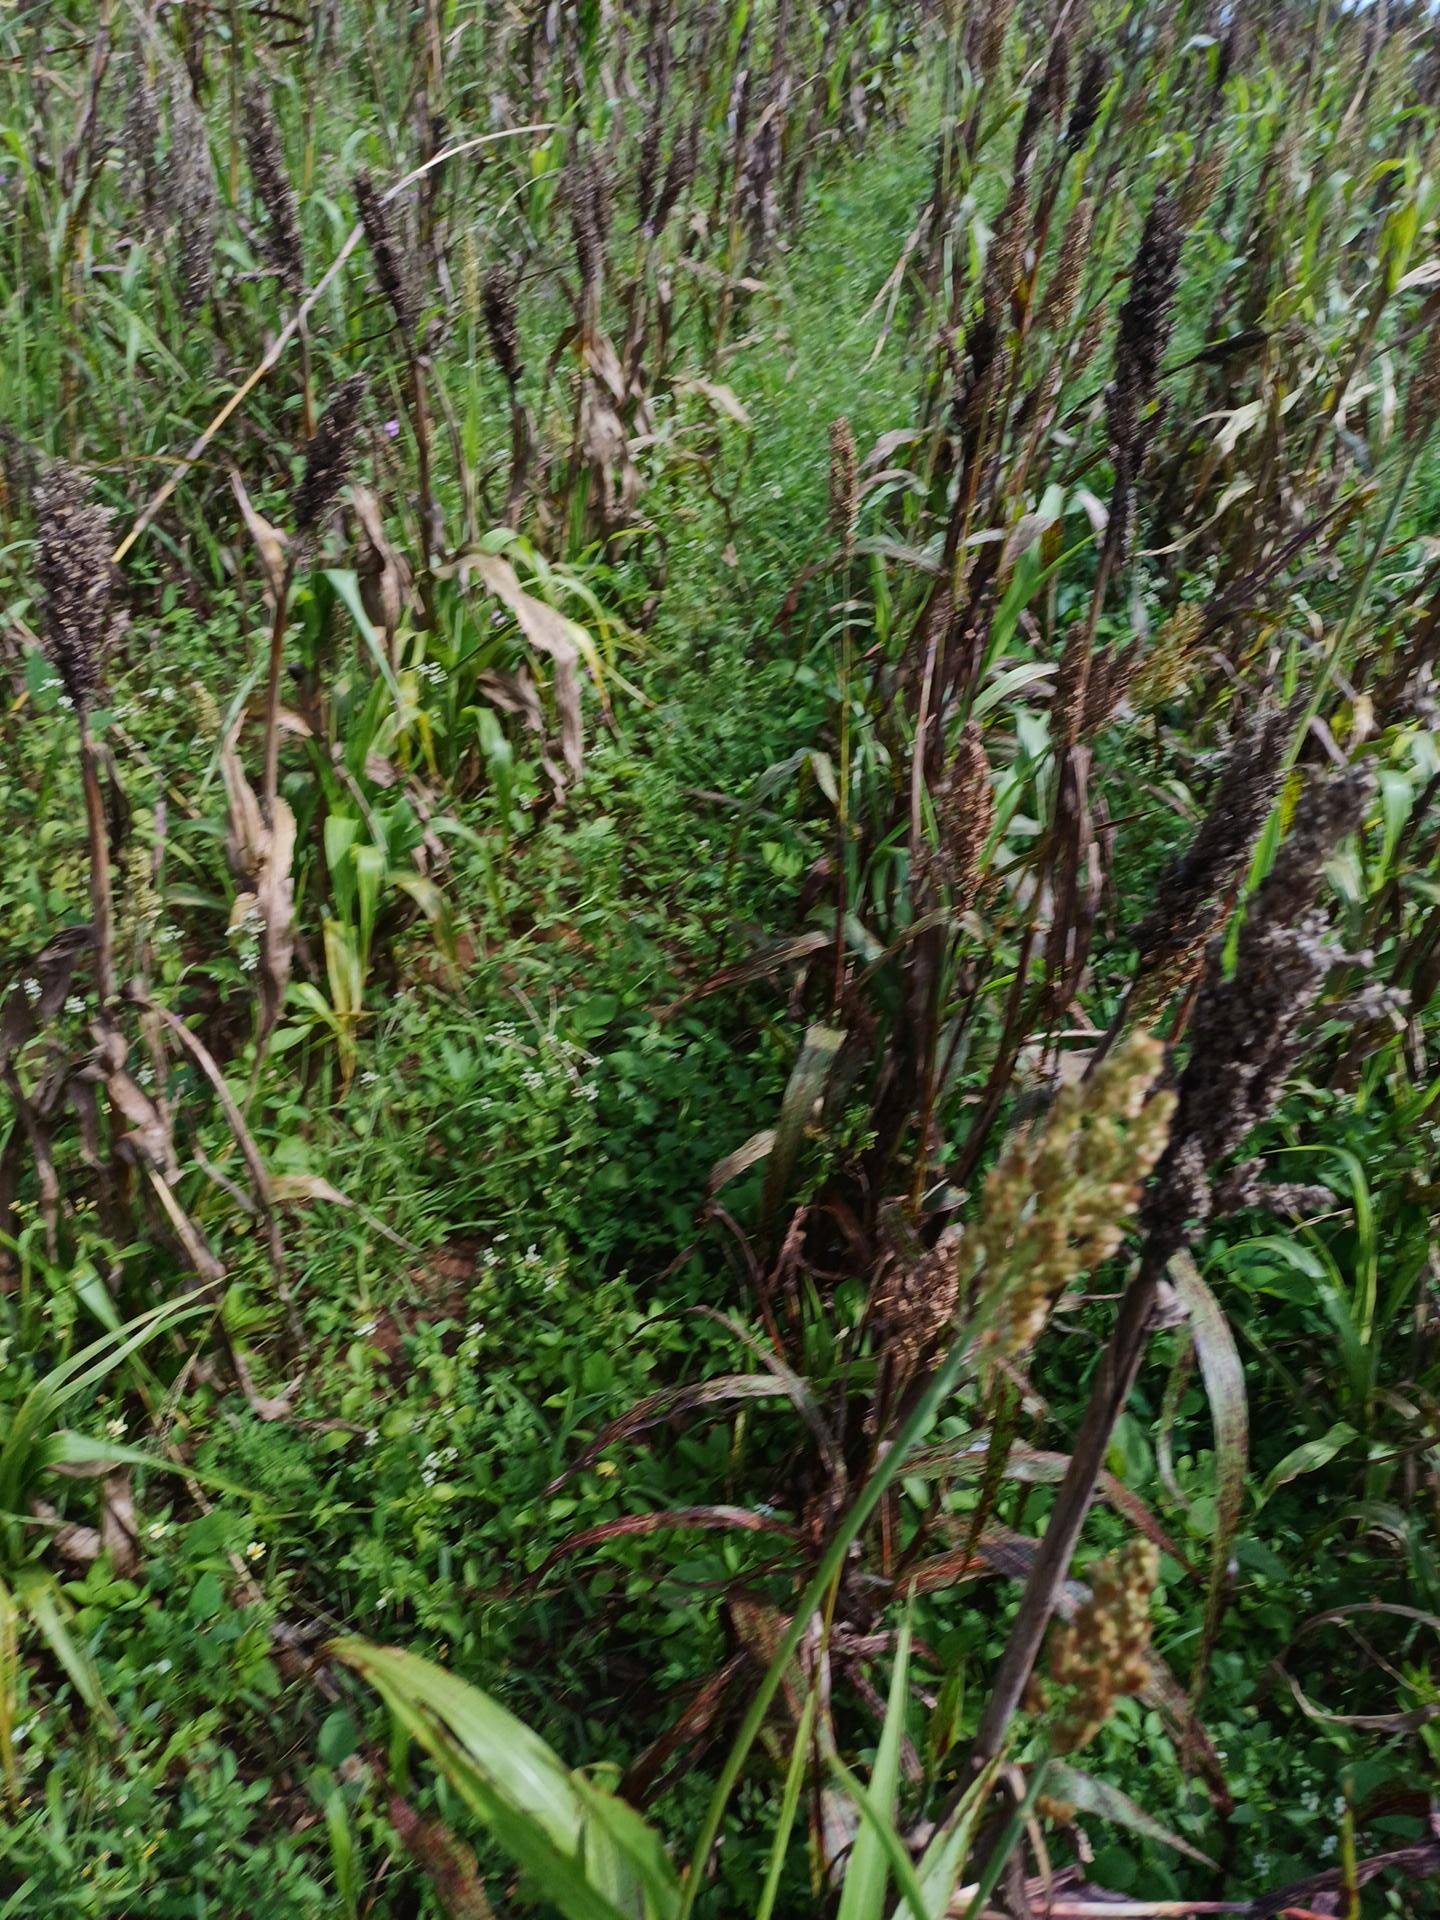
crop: sorghum
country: Kenya
